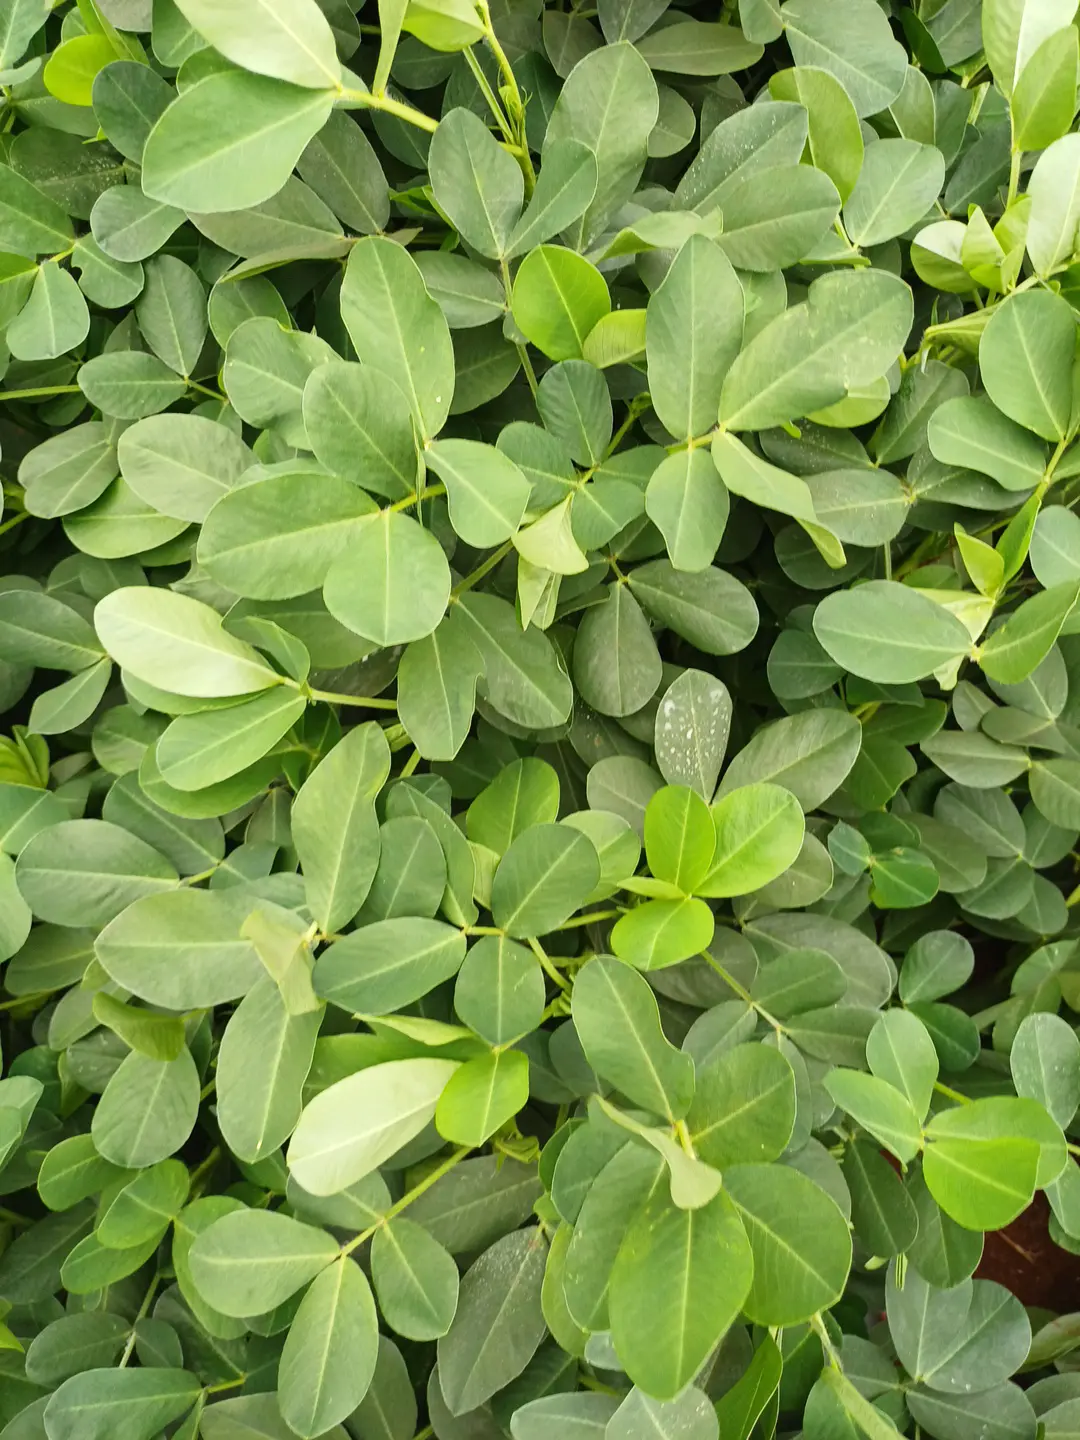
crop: groundnut
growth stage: flowering
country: Kenya
